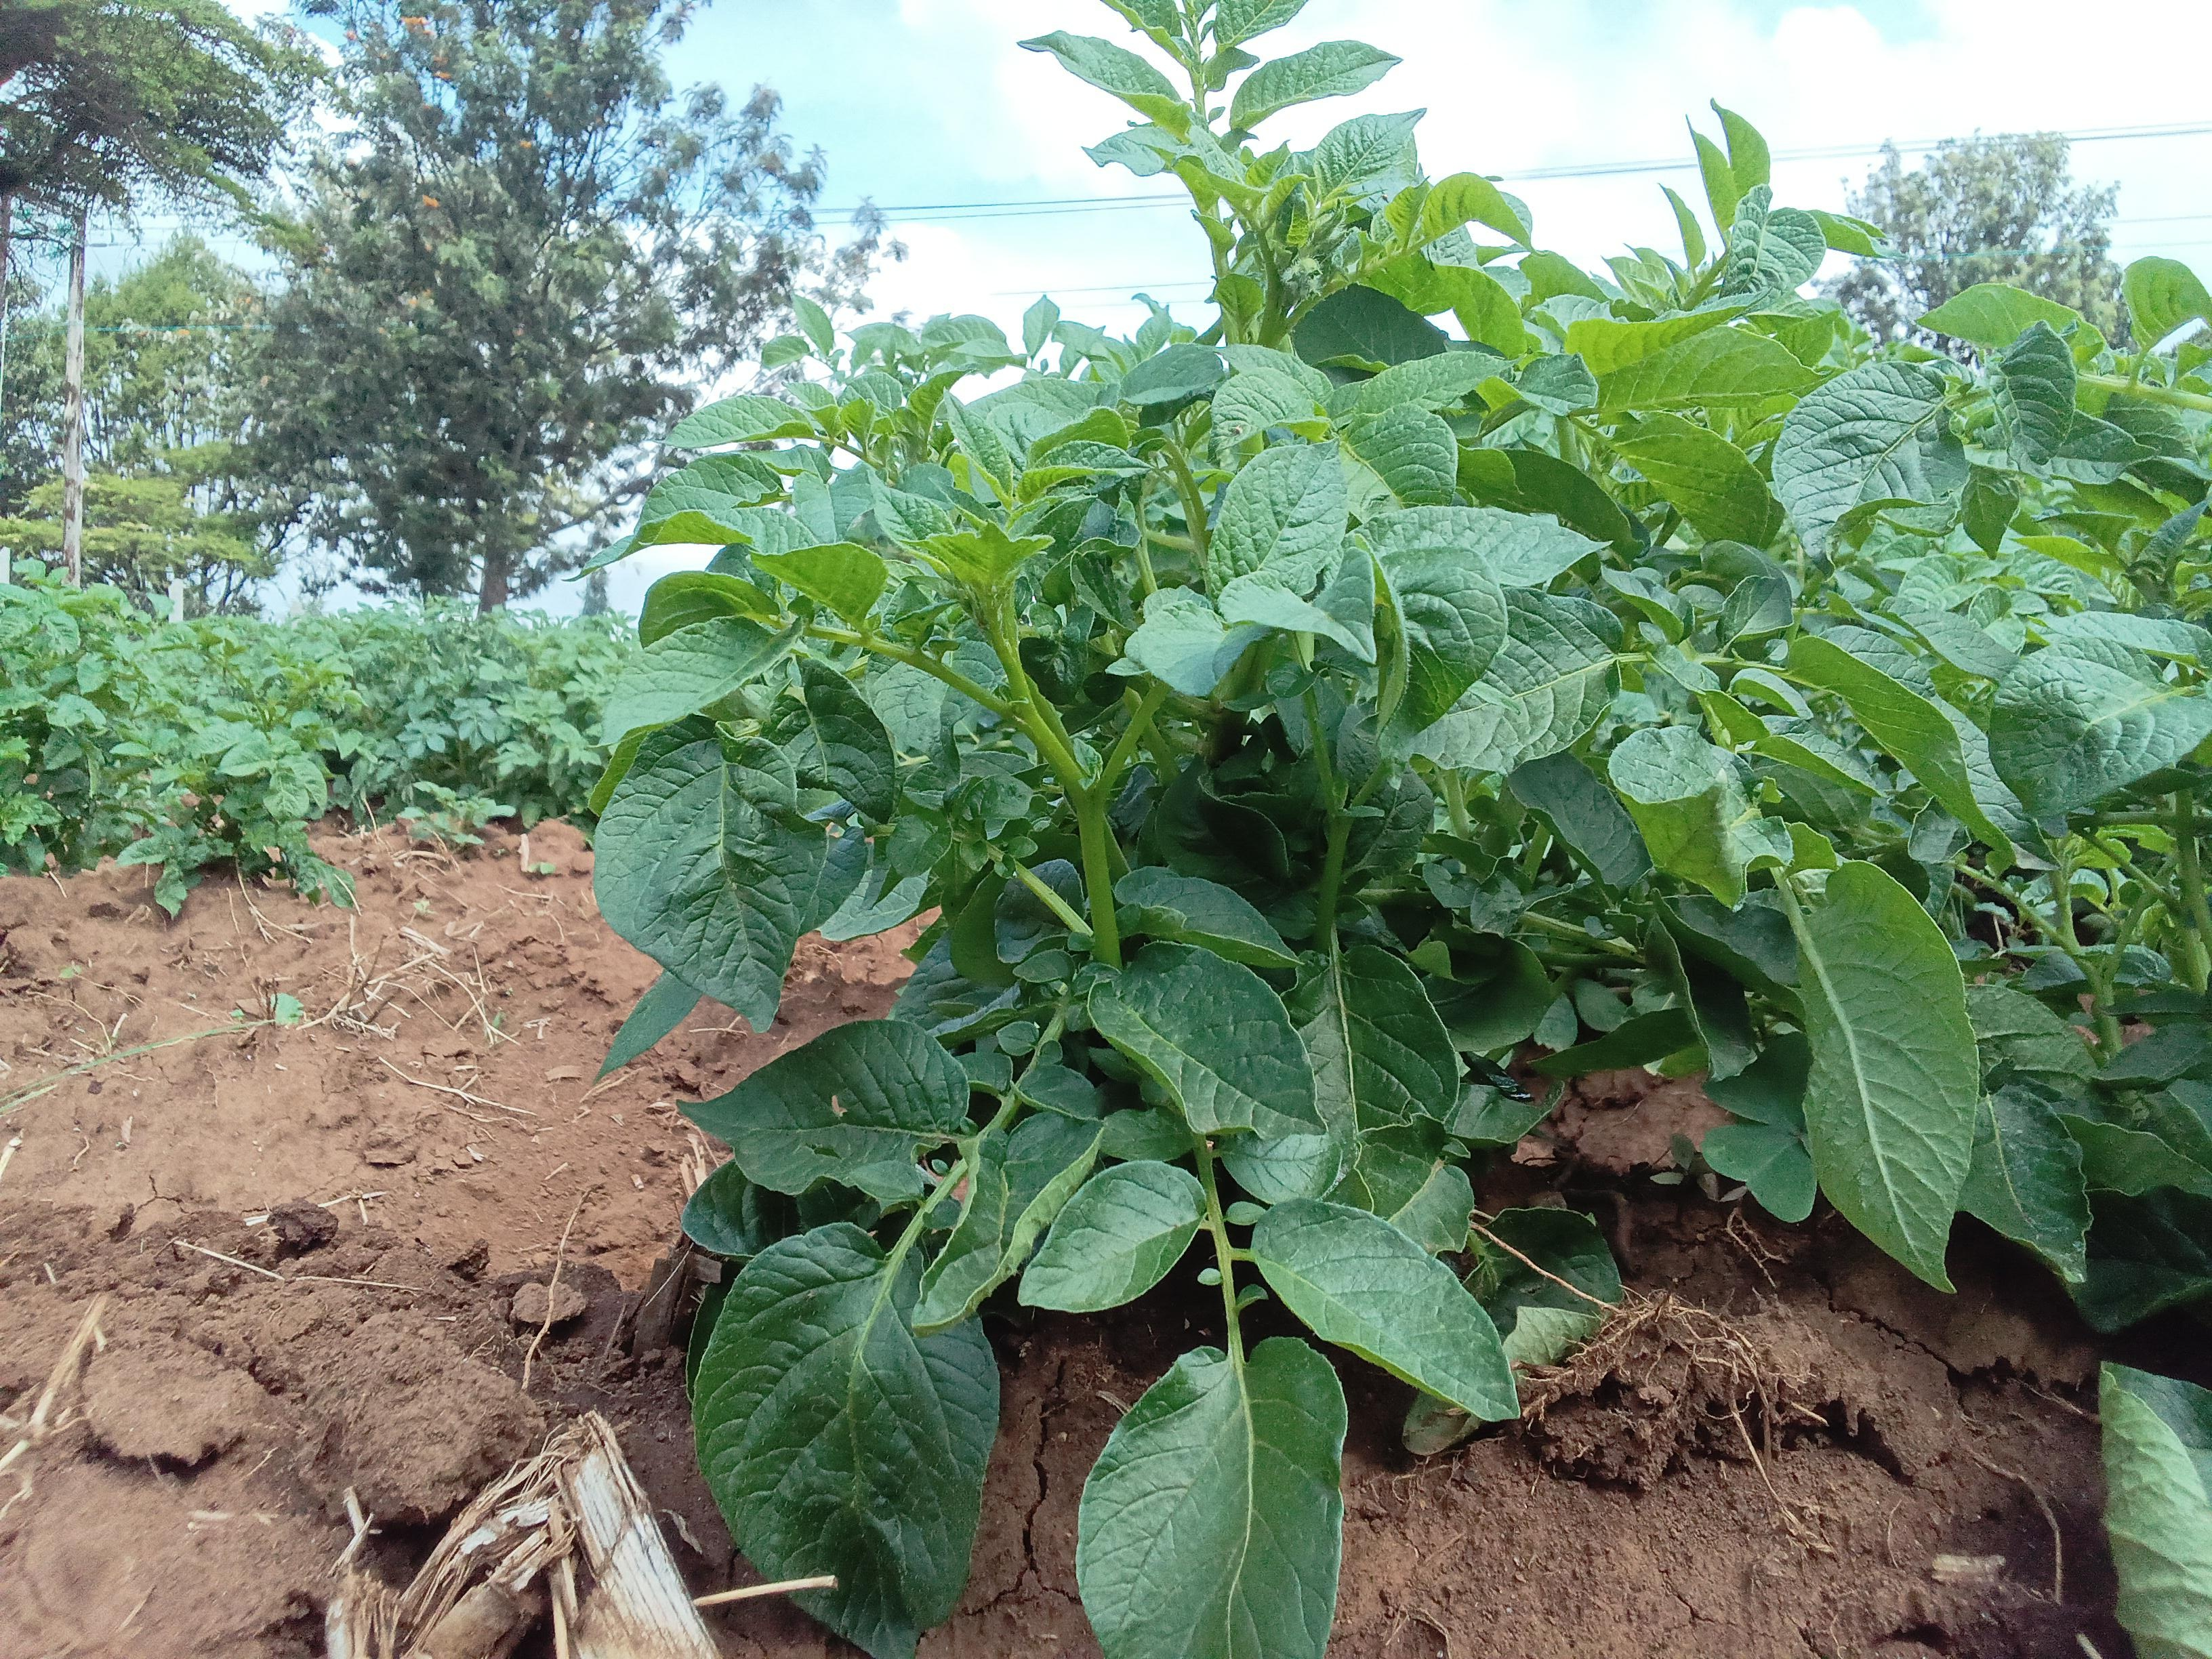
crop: potato
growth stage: vegetative
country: Kenya
